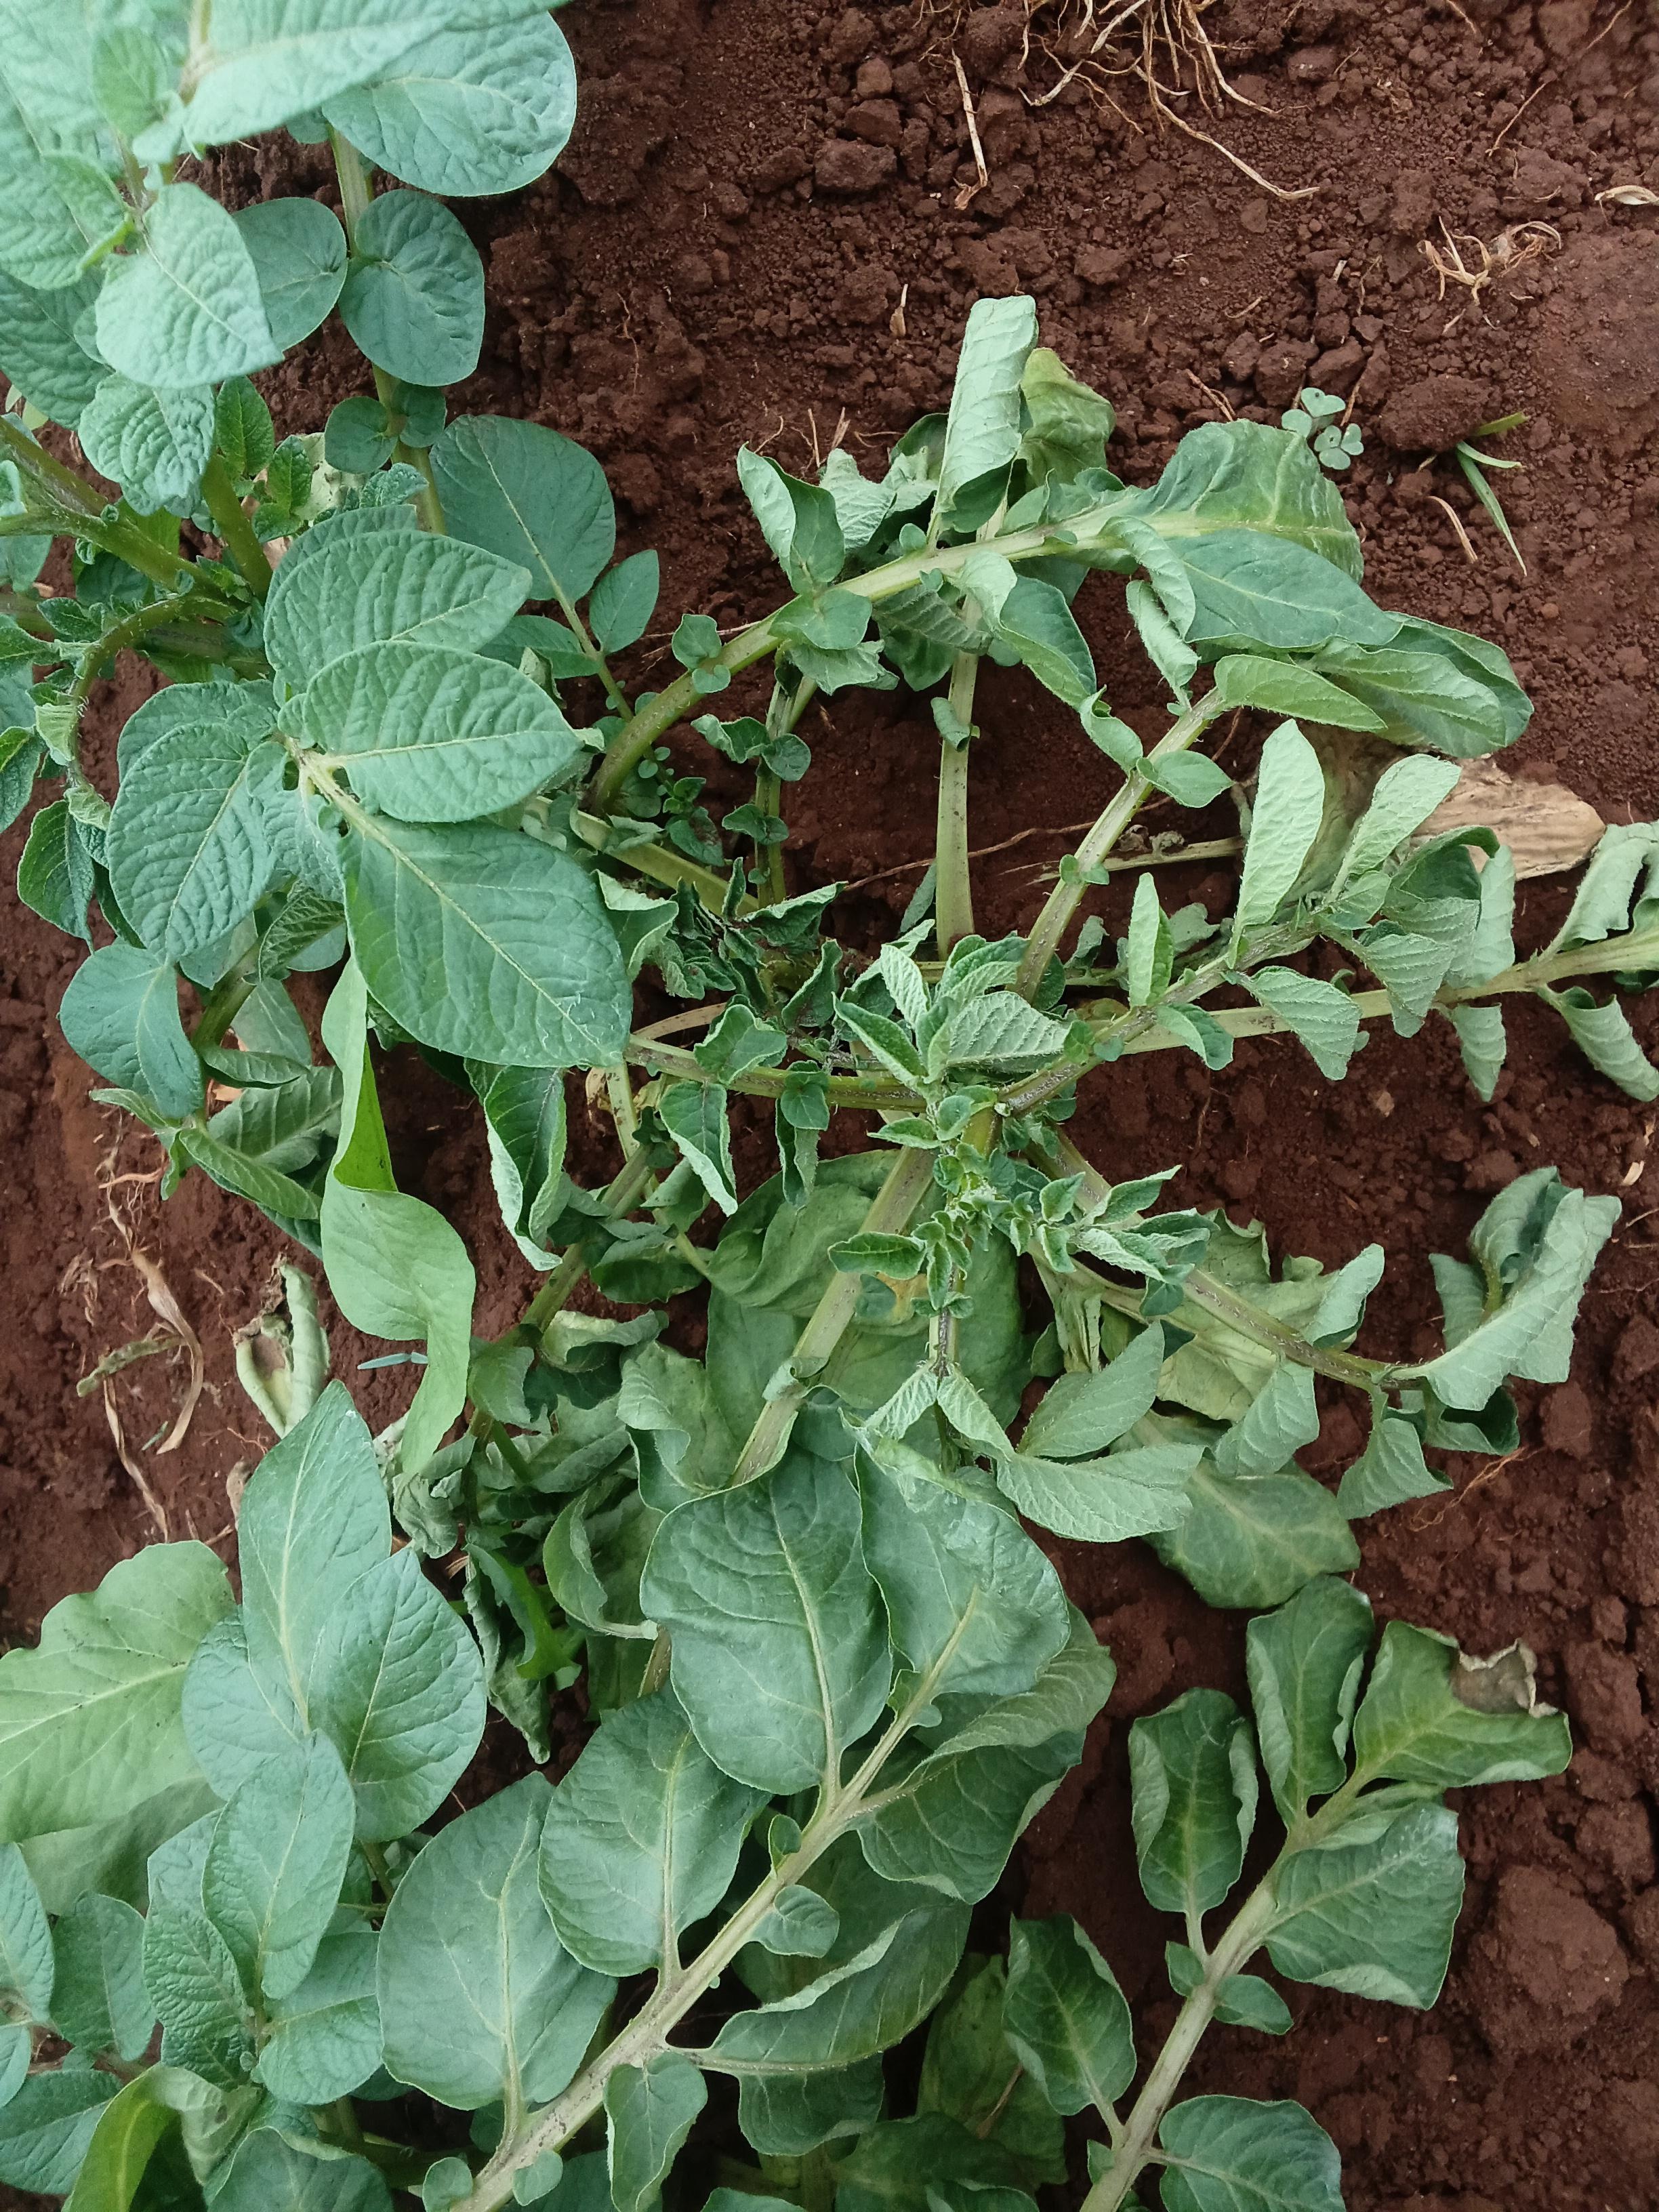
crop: potato
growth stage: vegetative
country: Kenya
